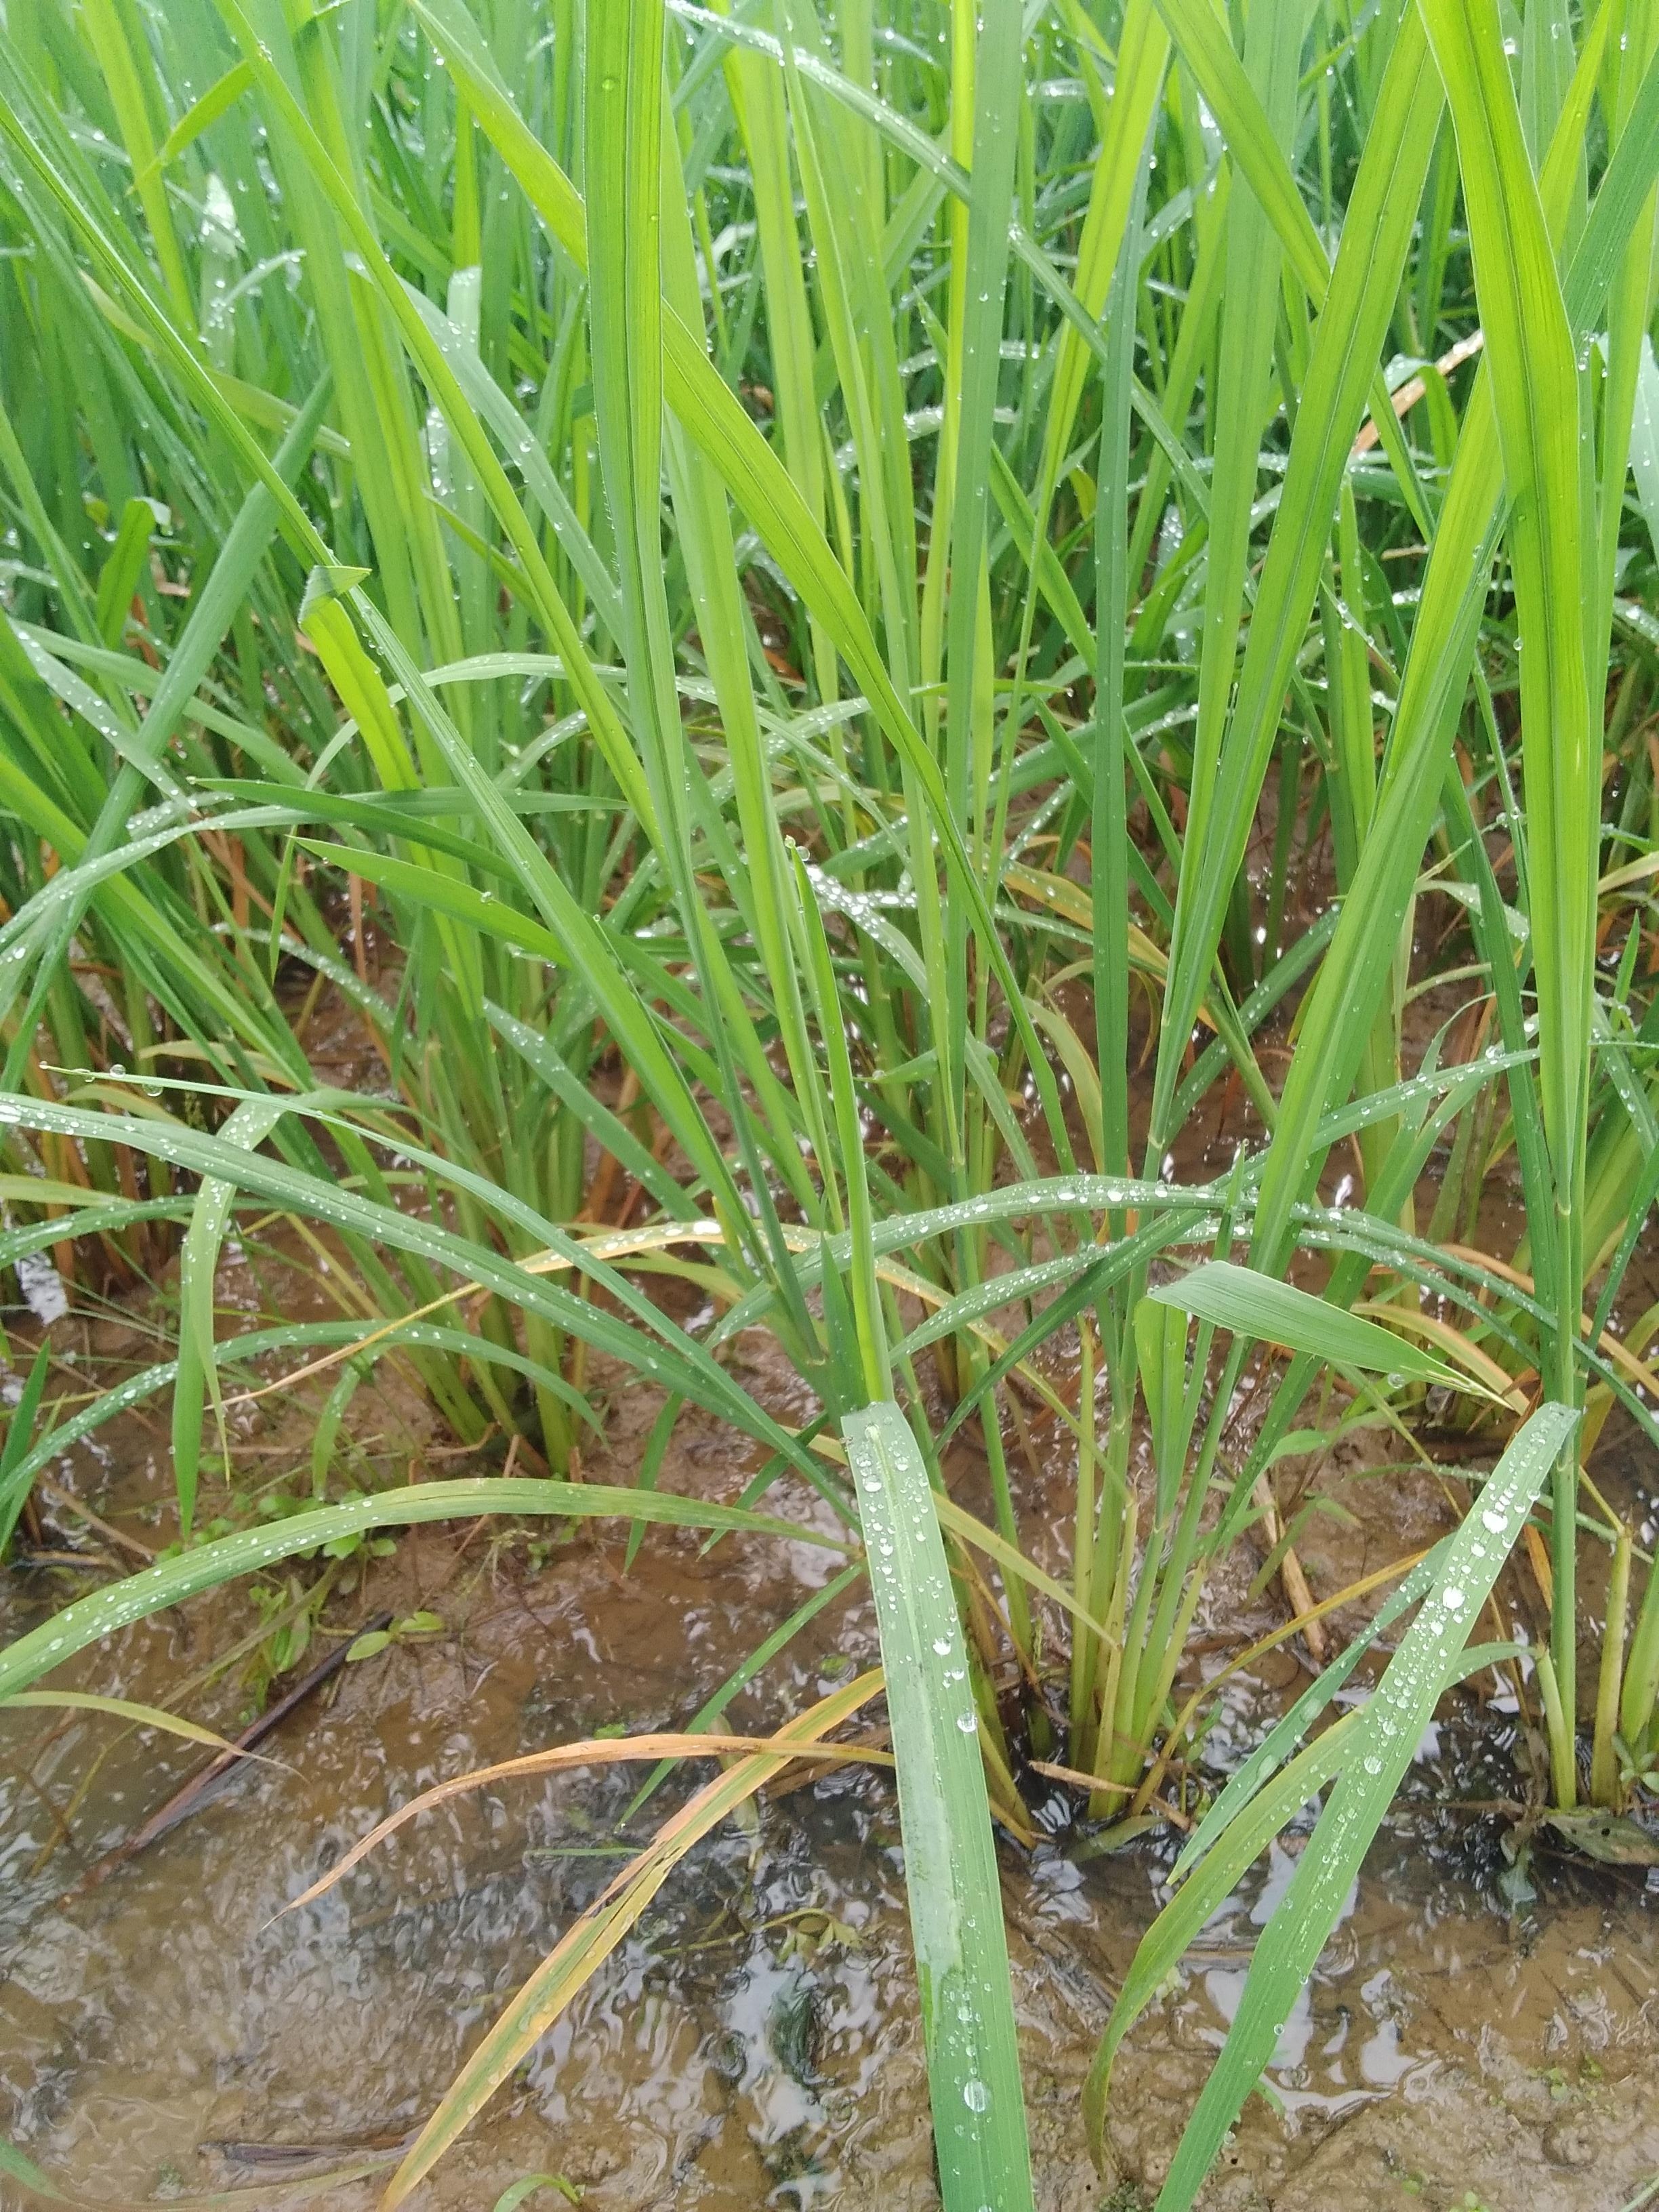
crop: rice
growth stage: elongation stem
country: Nigeria
